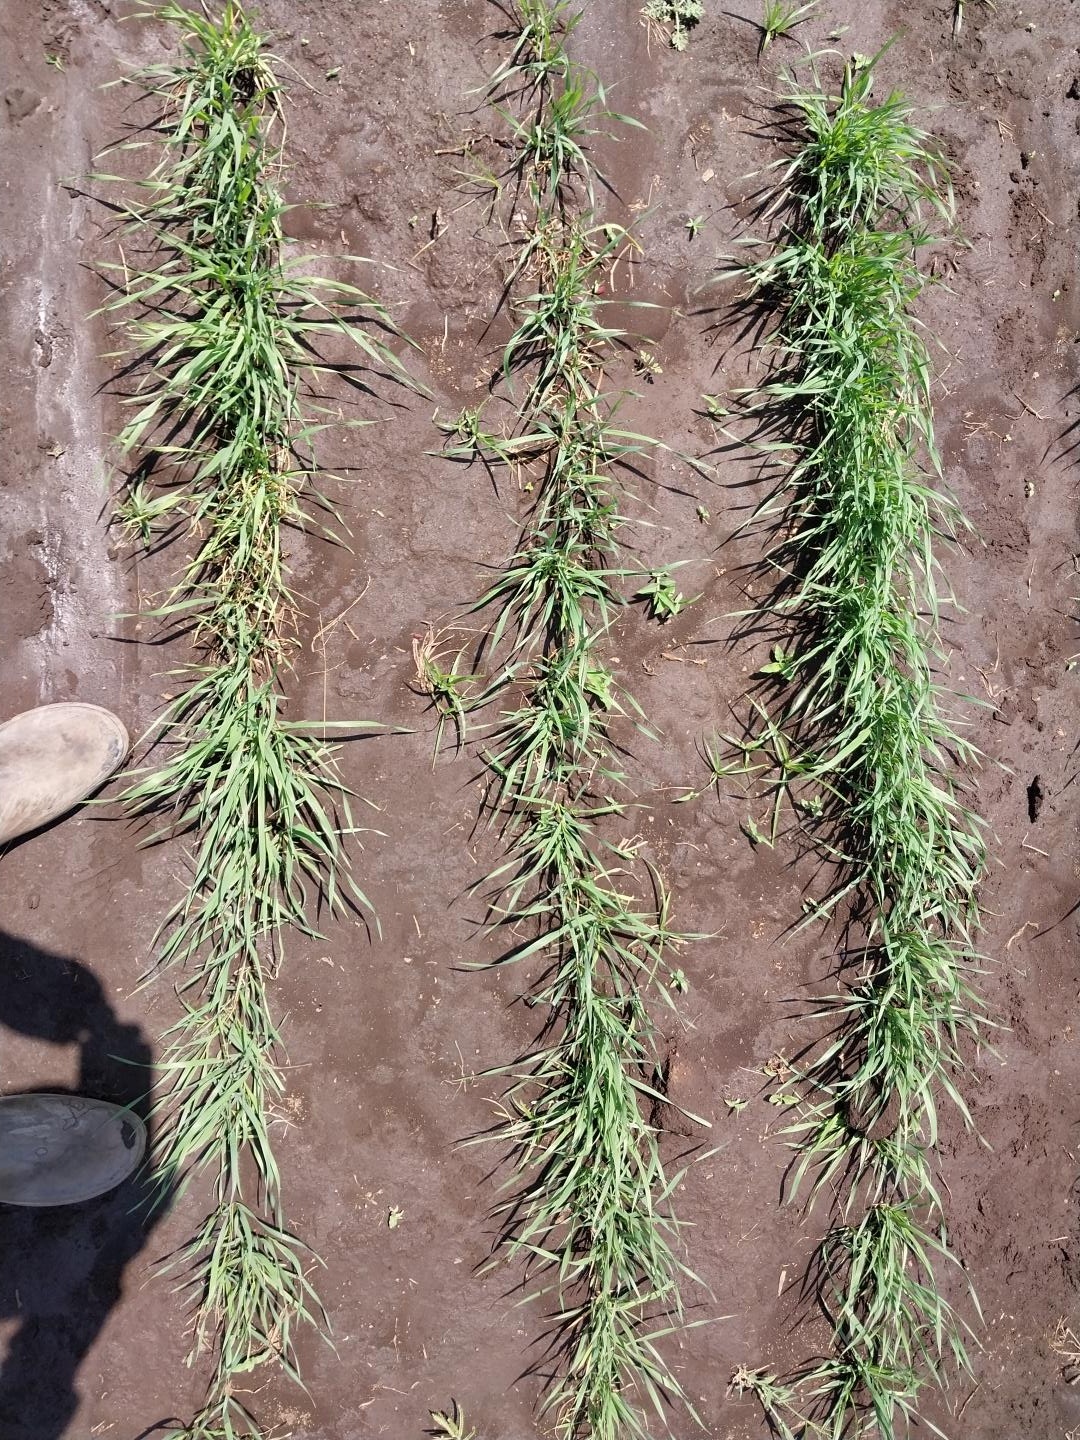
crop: wheat
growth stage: vegetative
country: Tanzania
